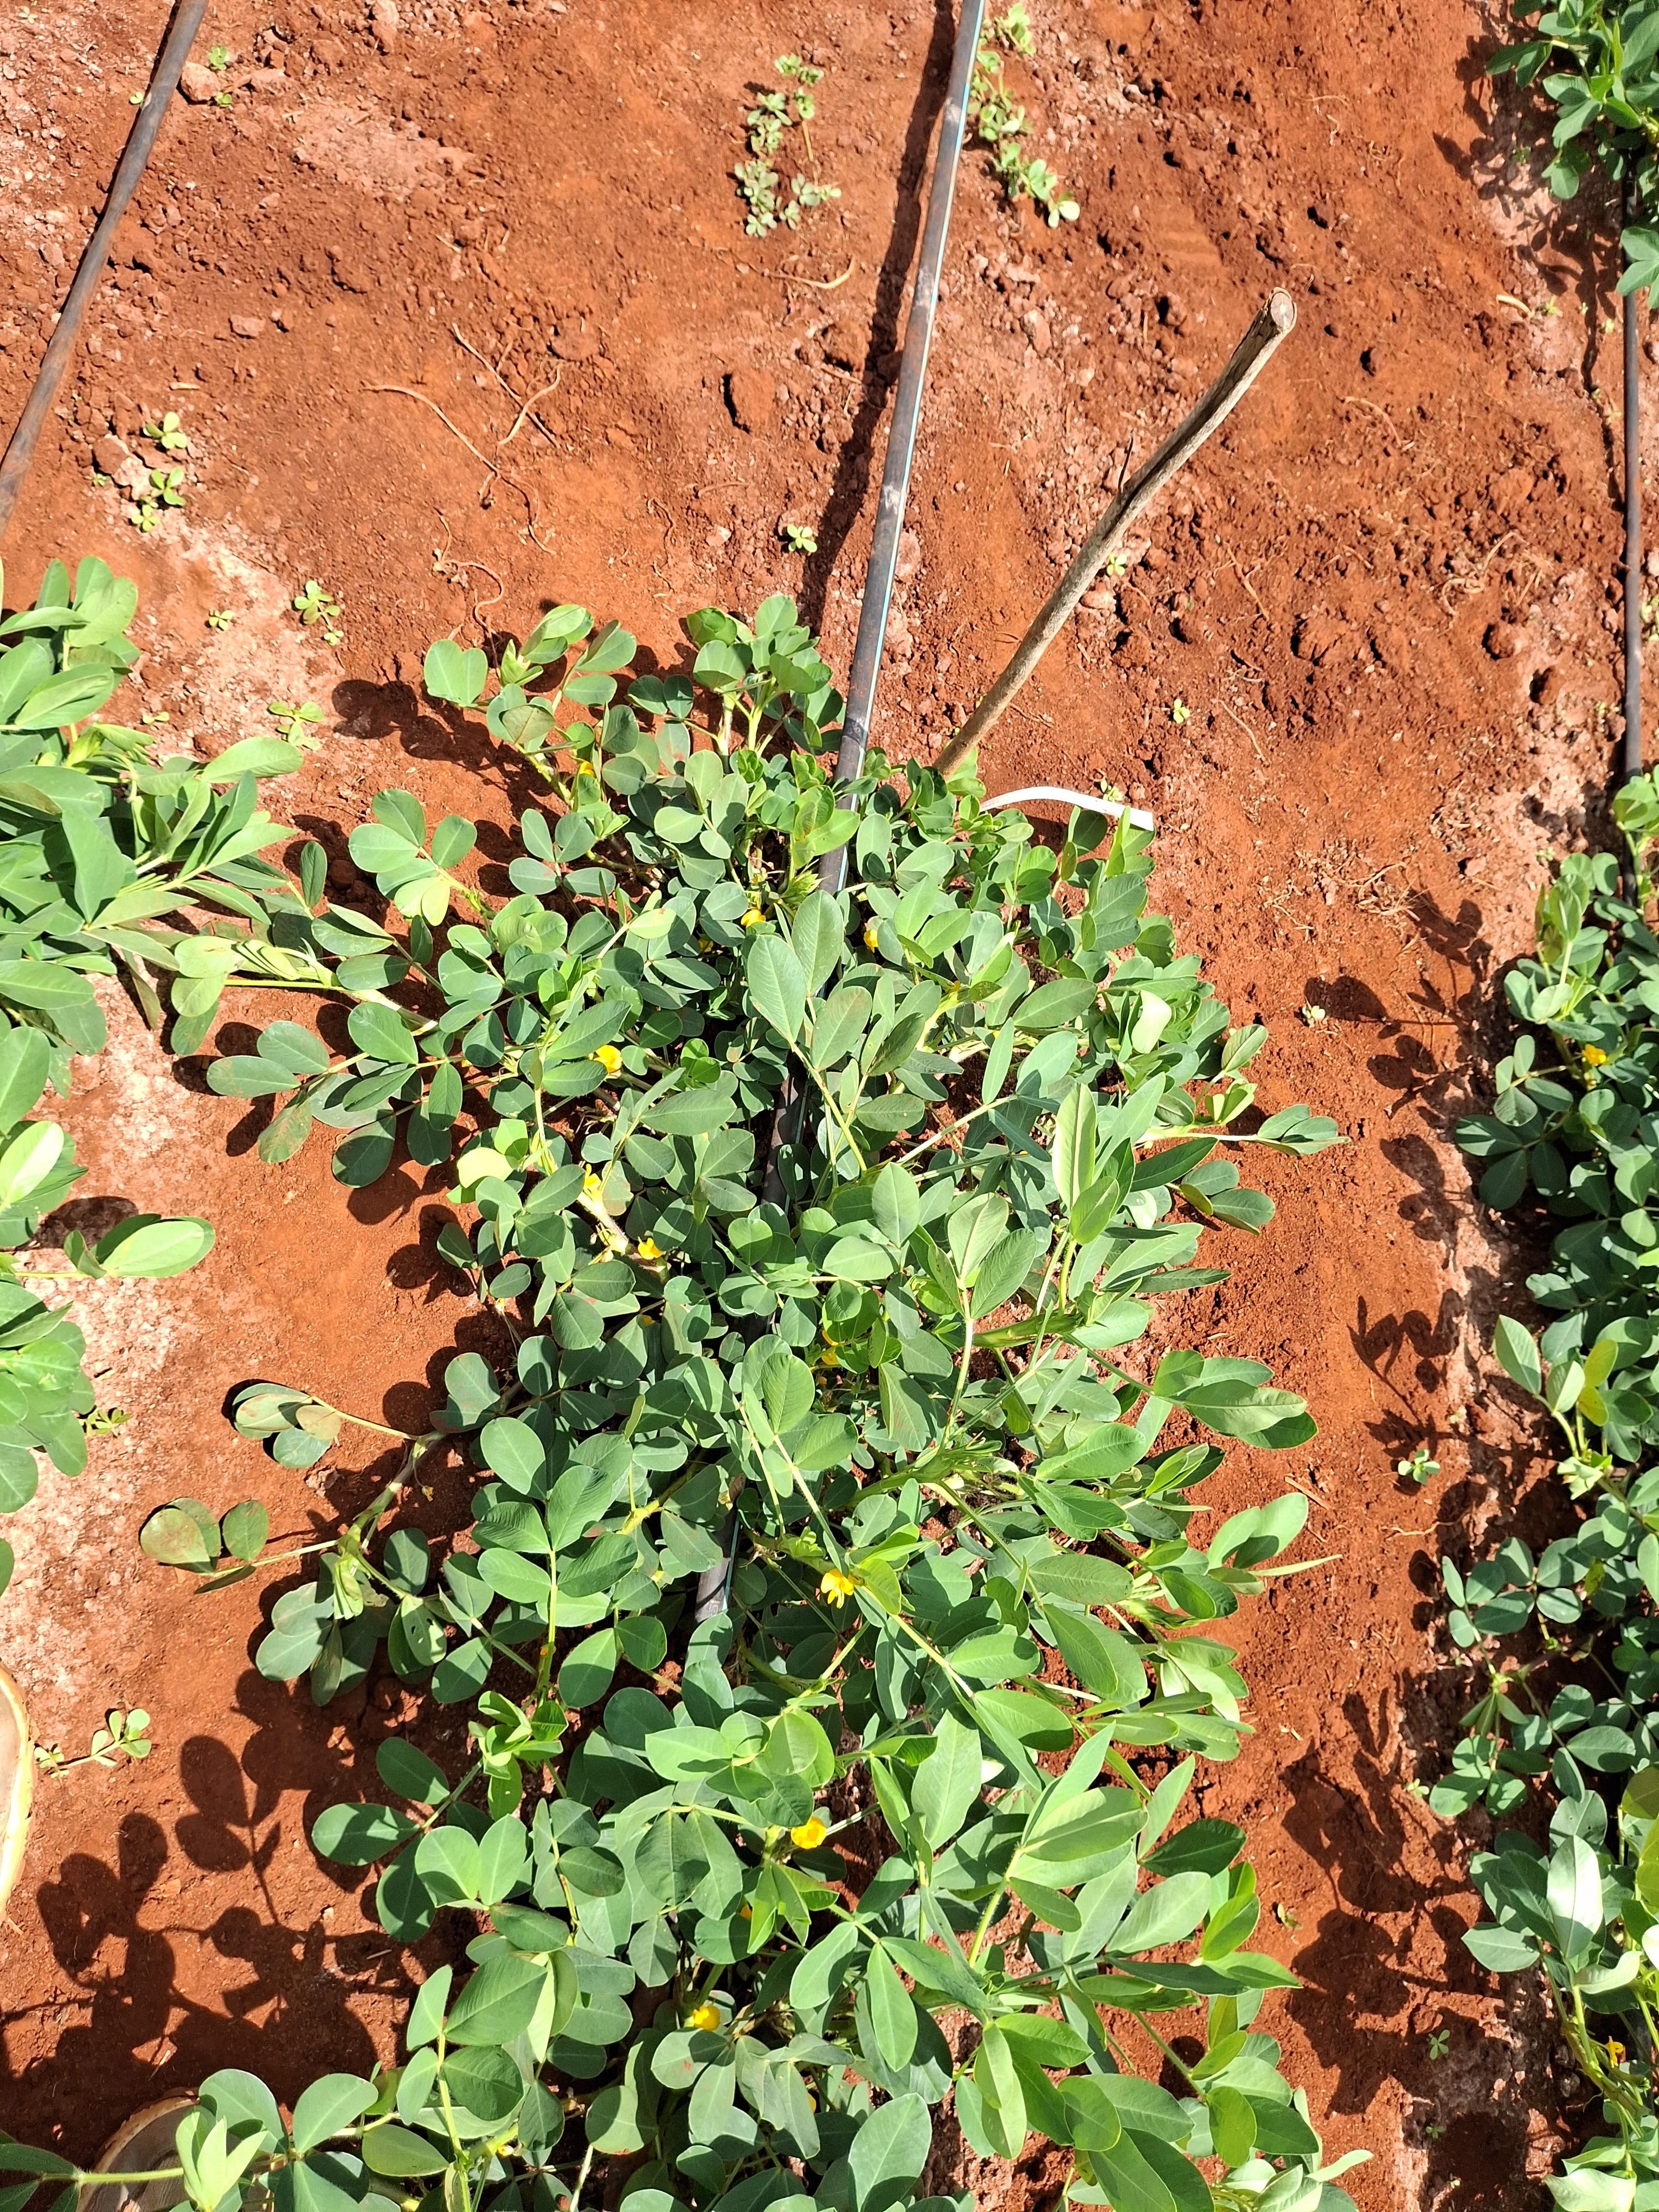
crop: groundnut
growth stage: flowering
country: Kenya
